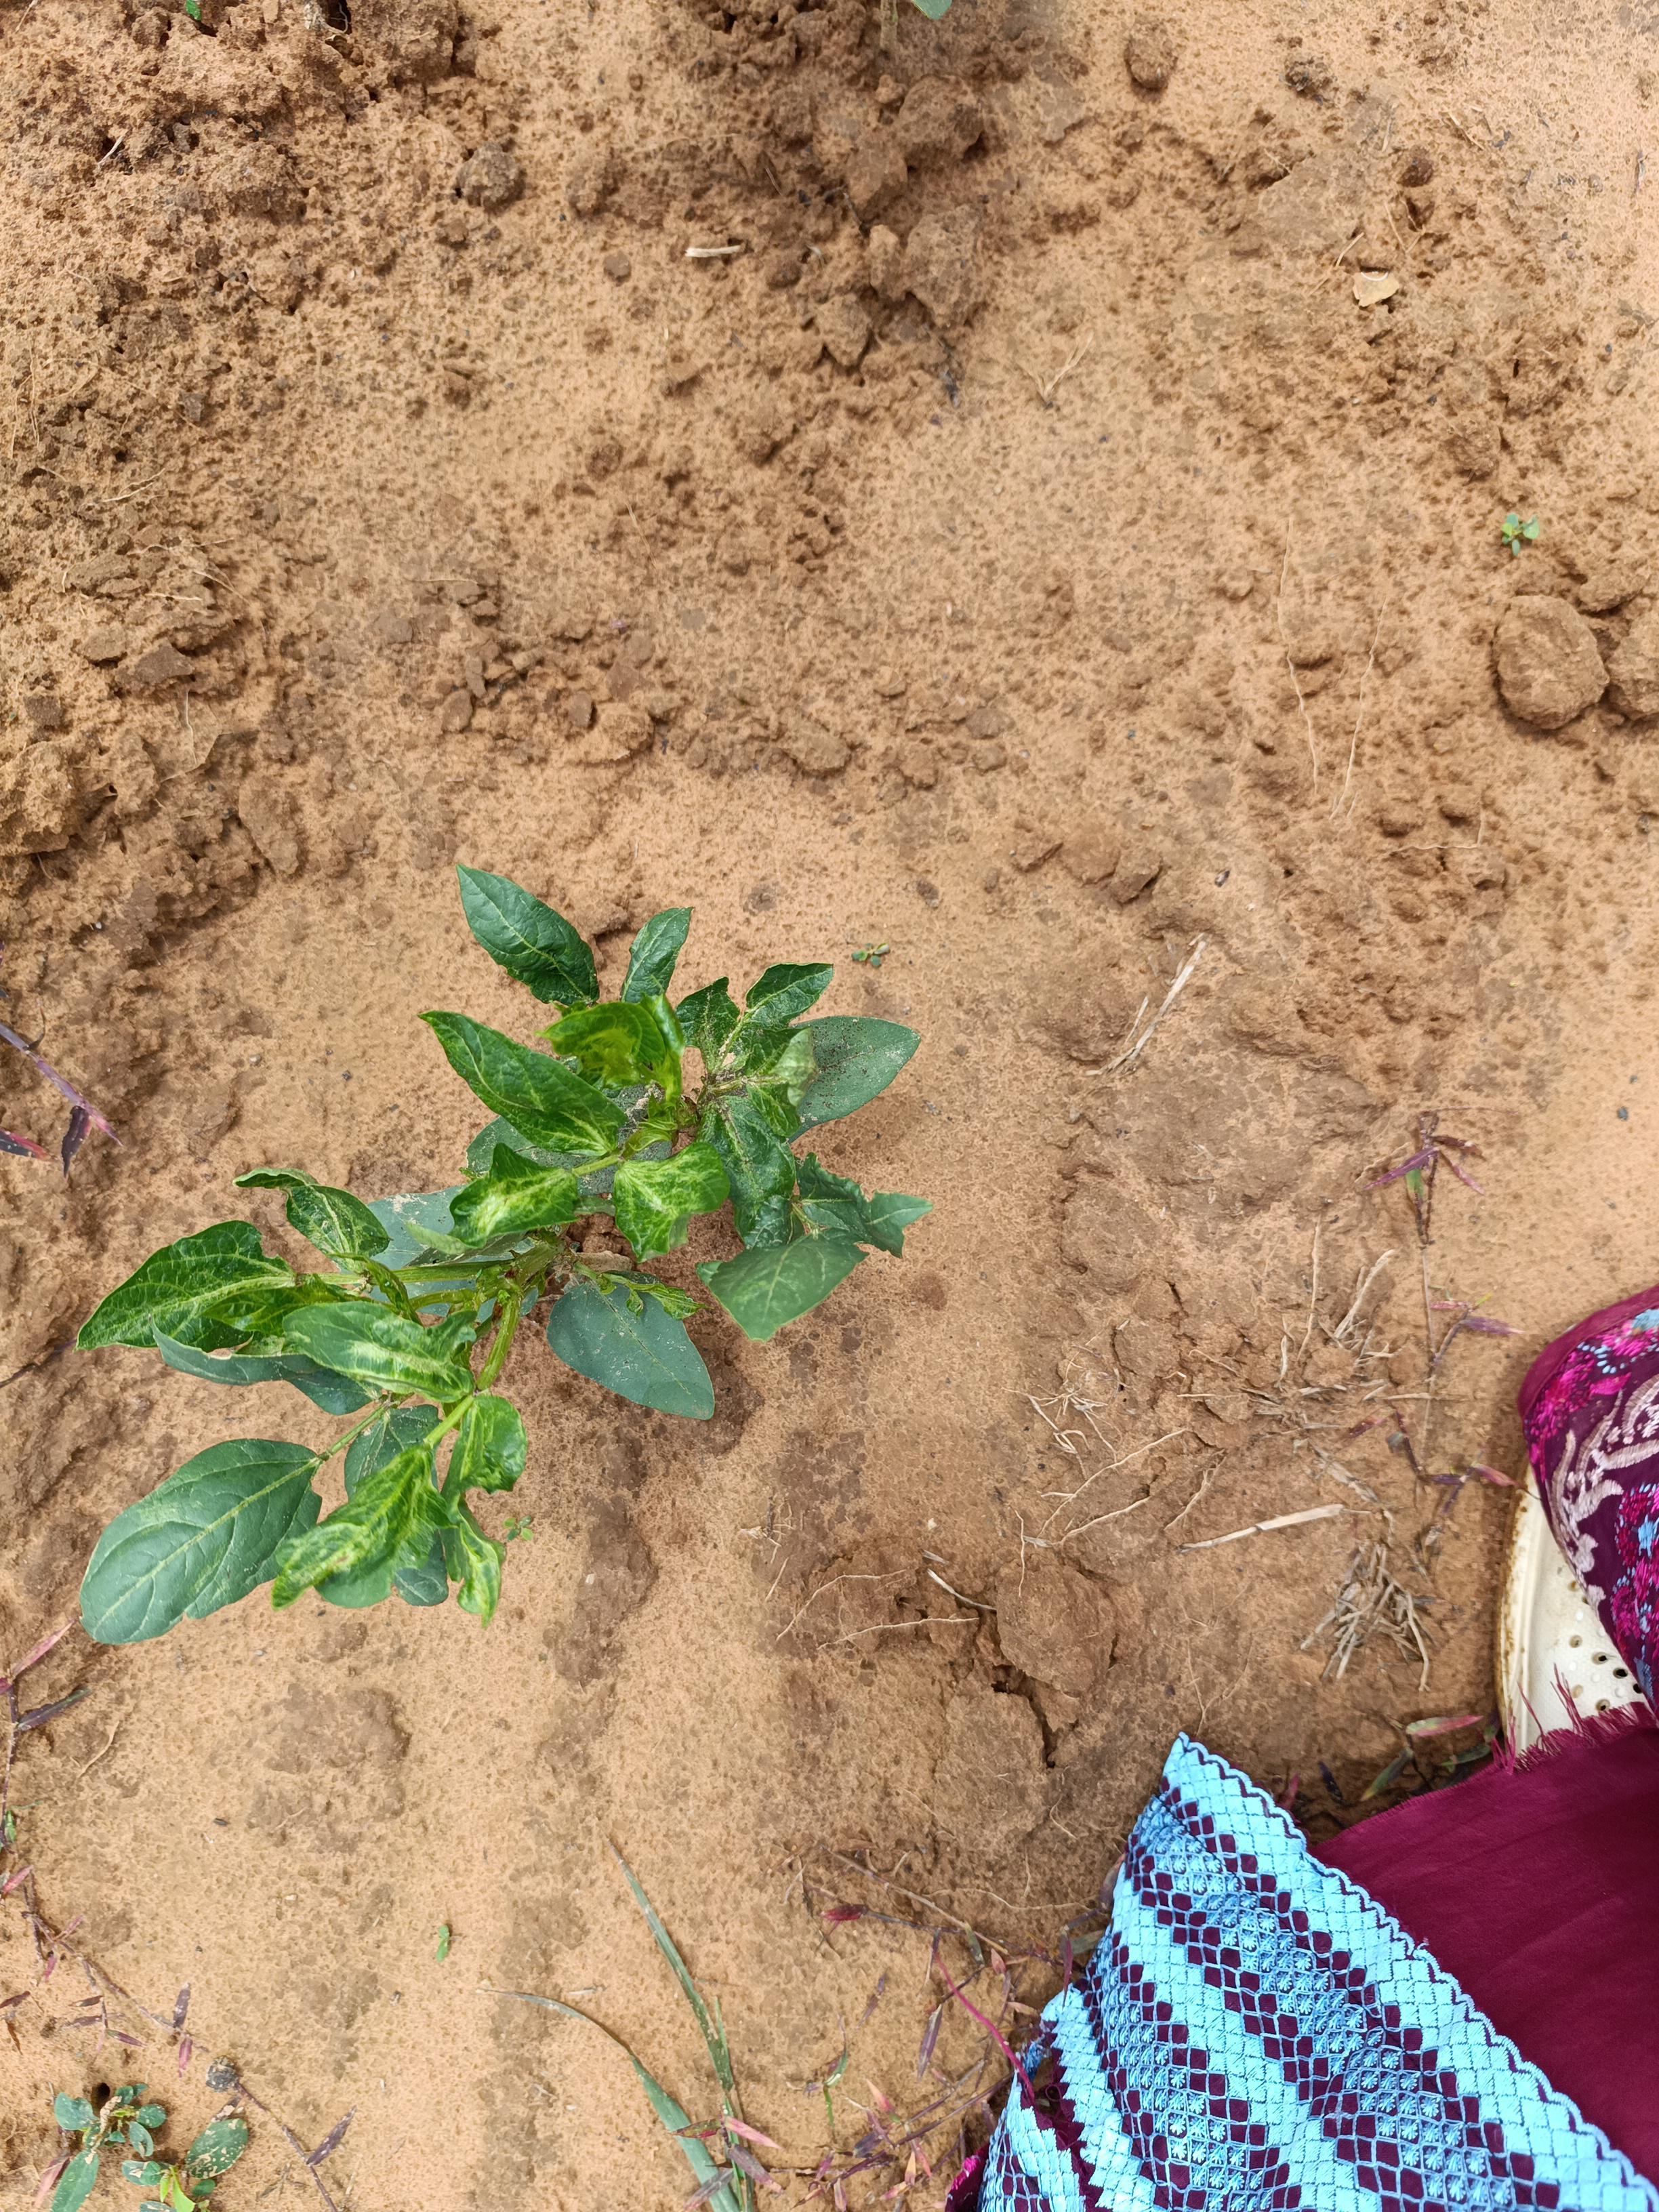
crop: cowpea
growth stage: emergence
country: Nigeria
